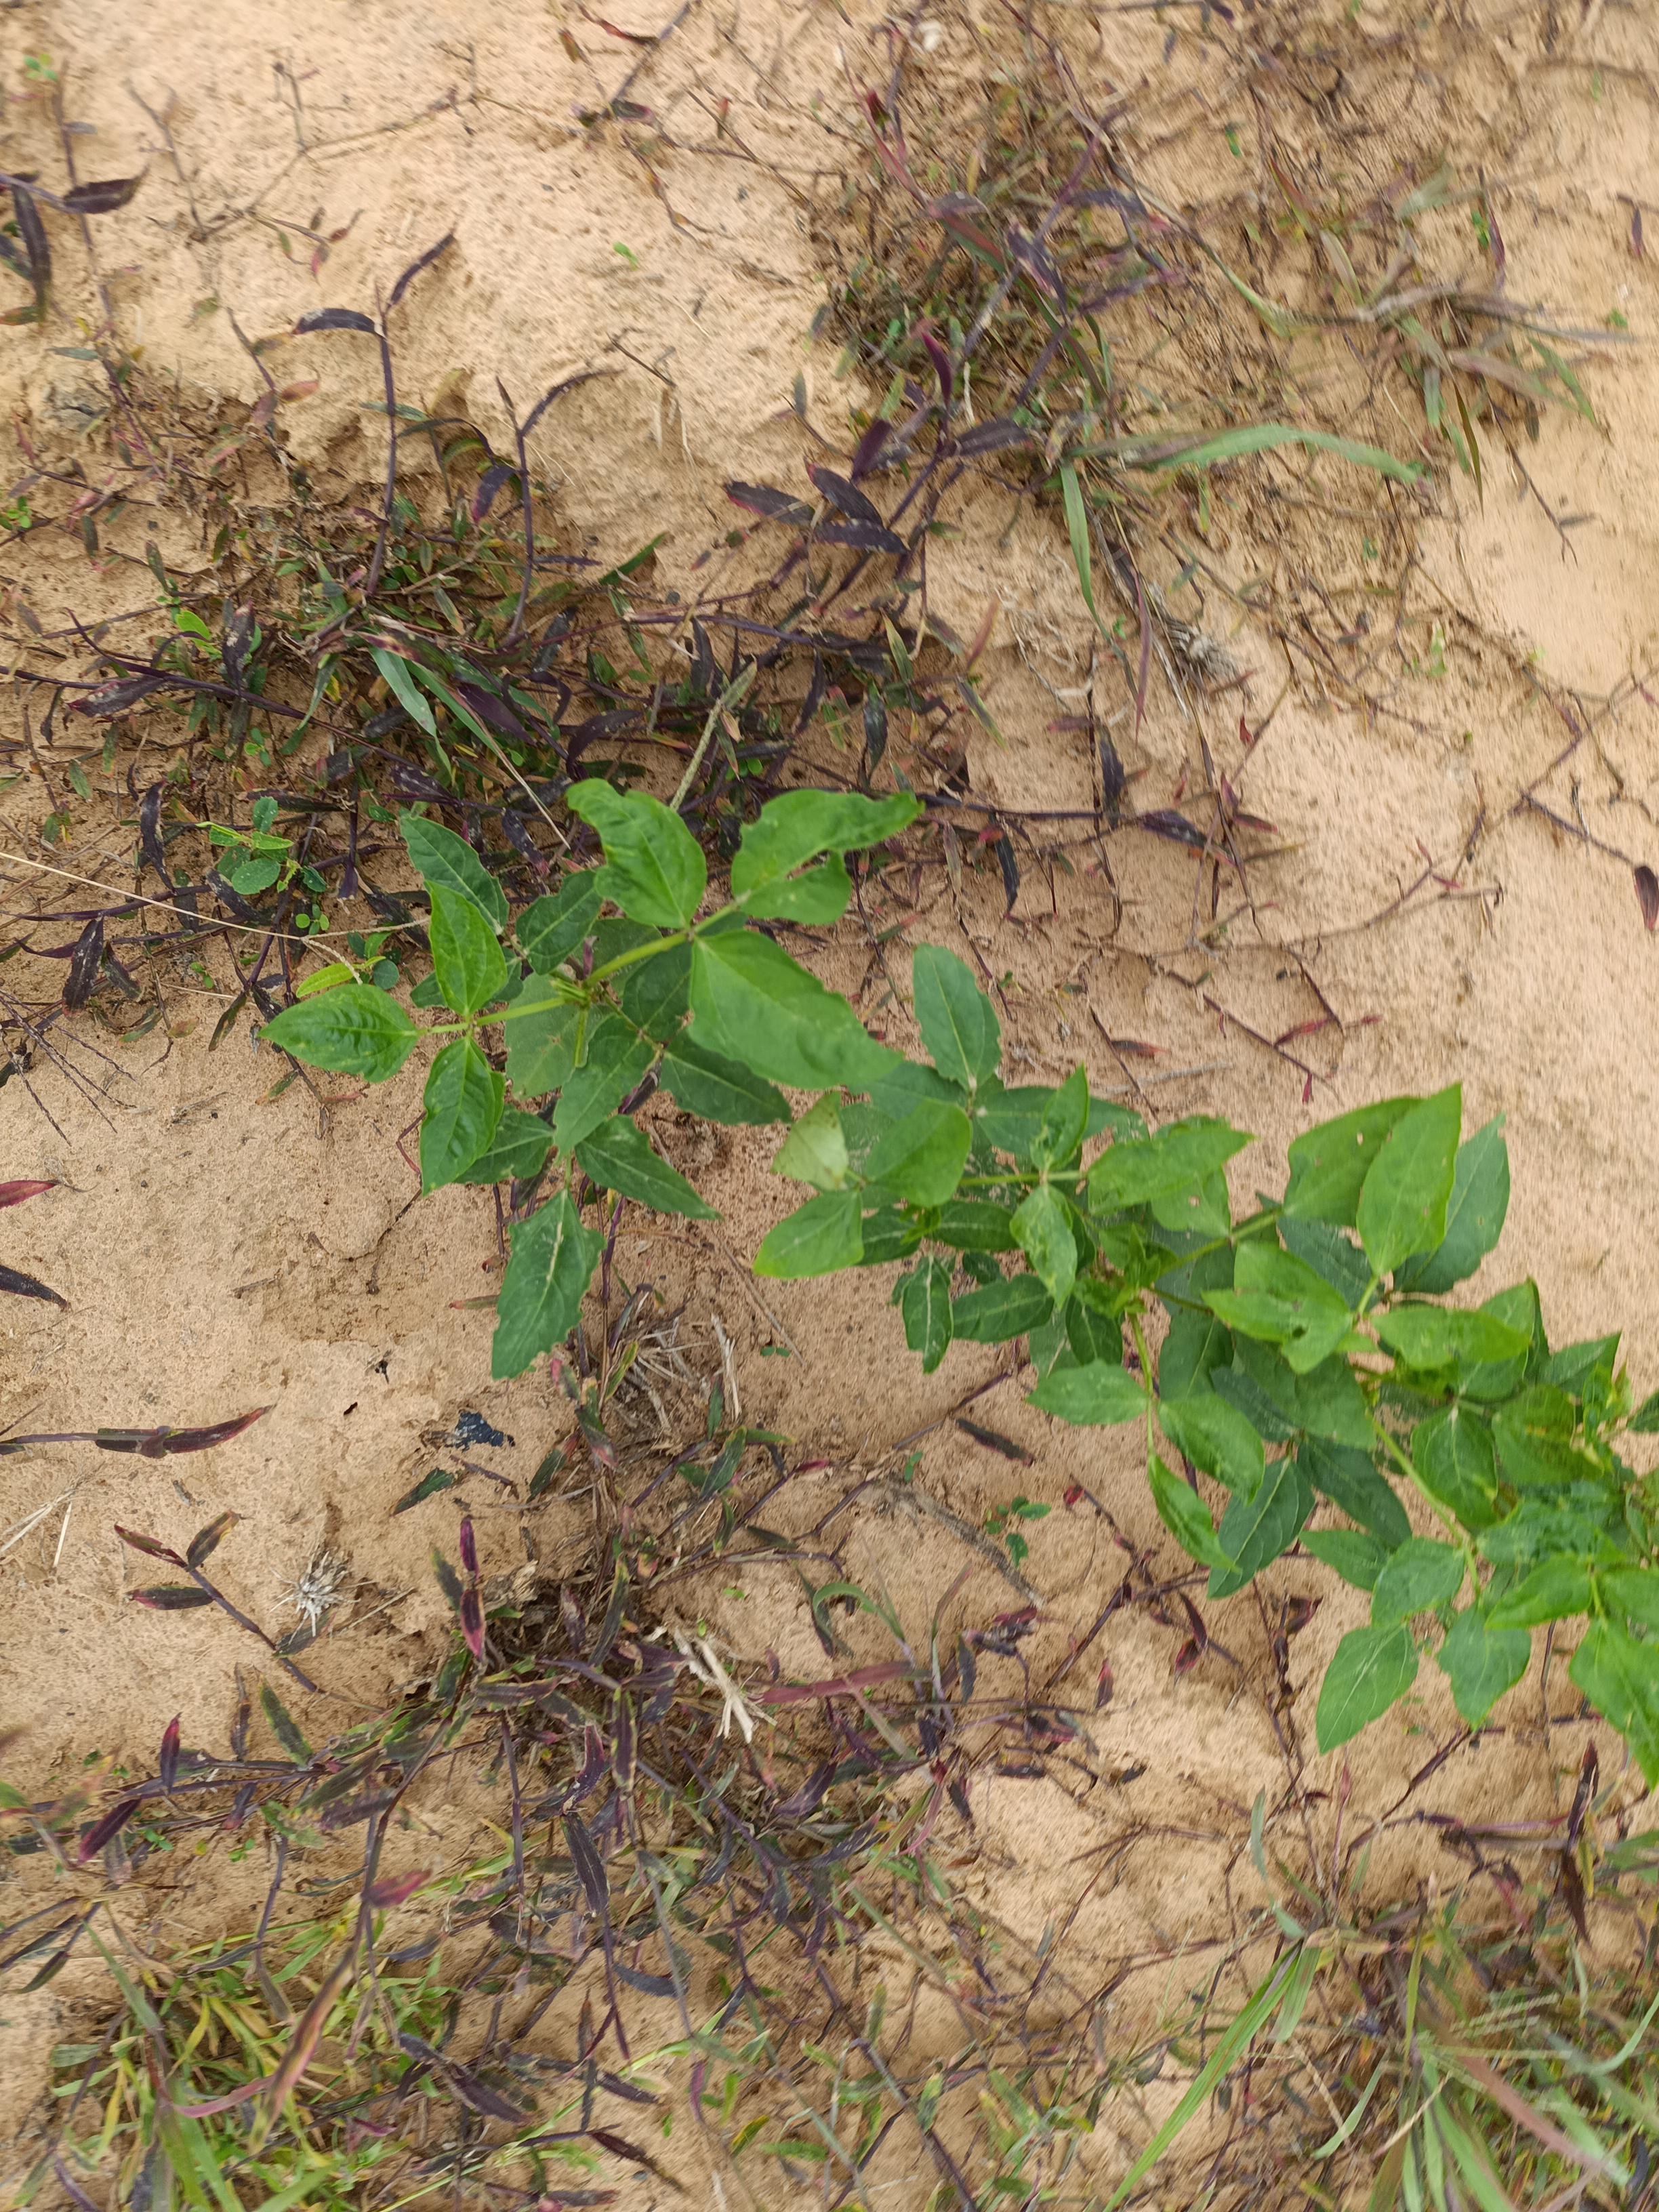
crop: cowpea
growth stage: emergence
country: Nigeria
